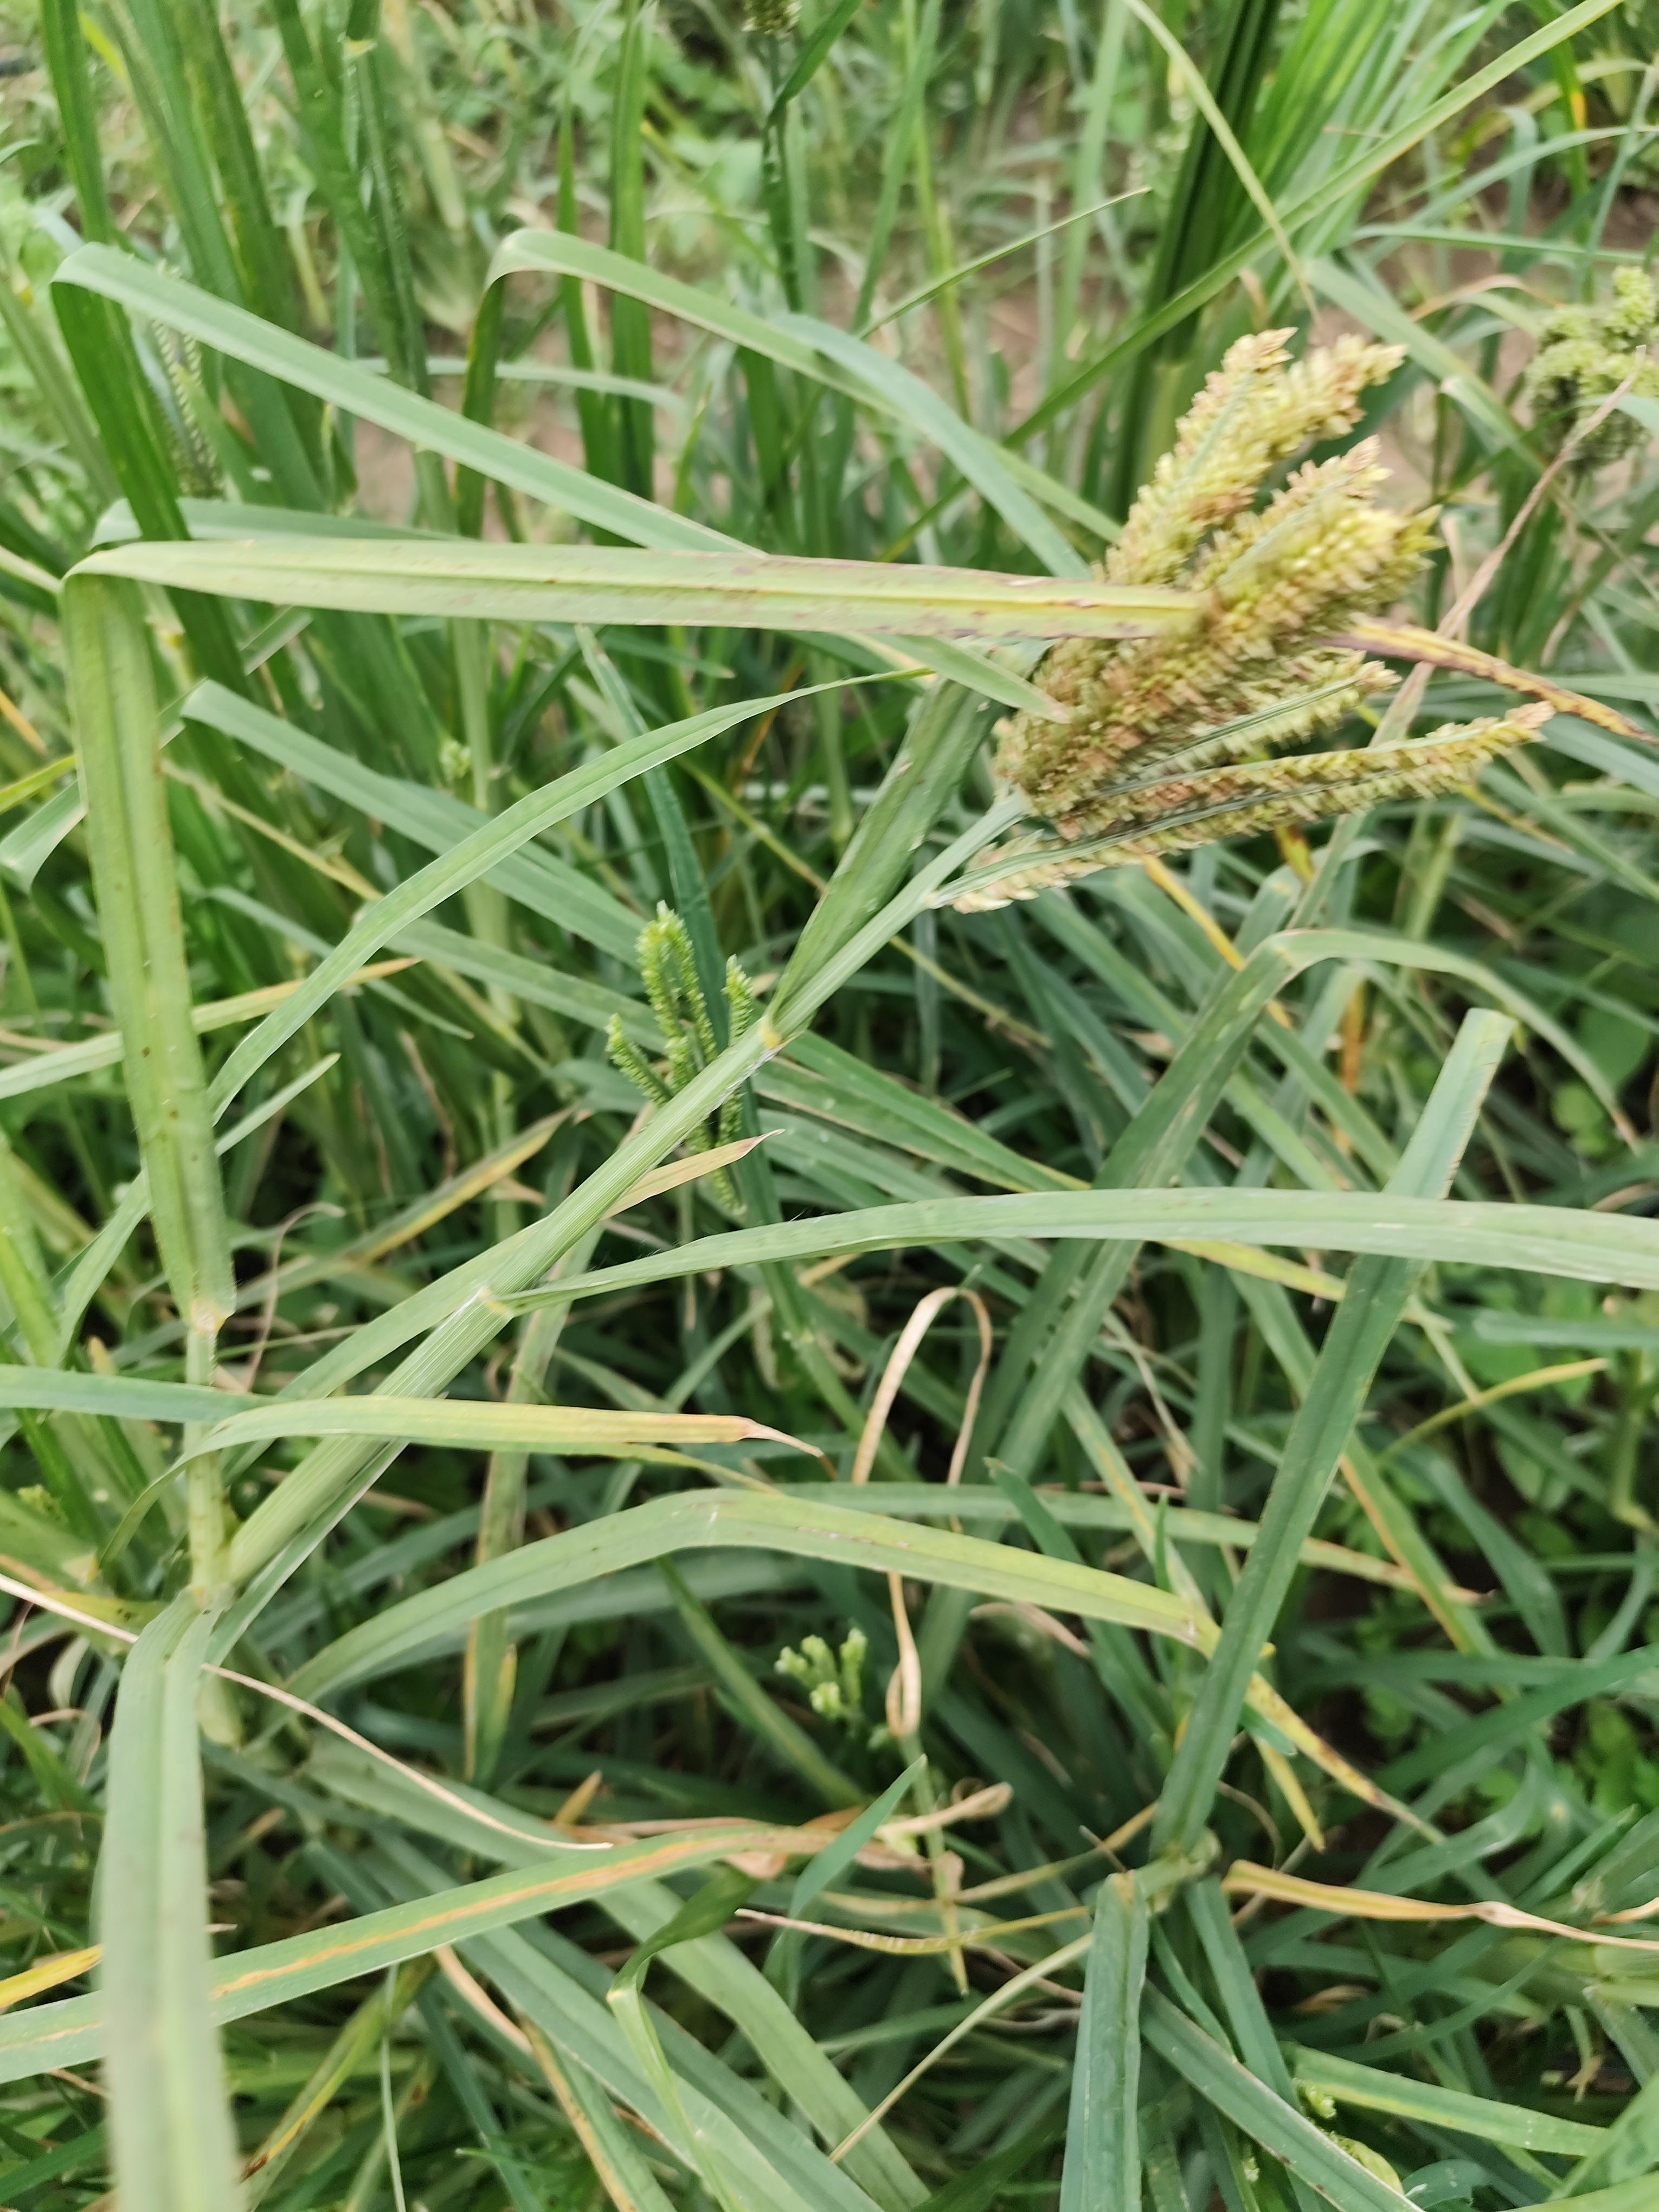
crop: finger millet
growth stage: heading tuber
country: Tanzania
